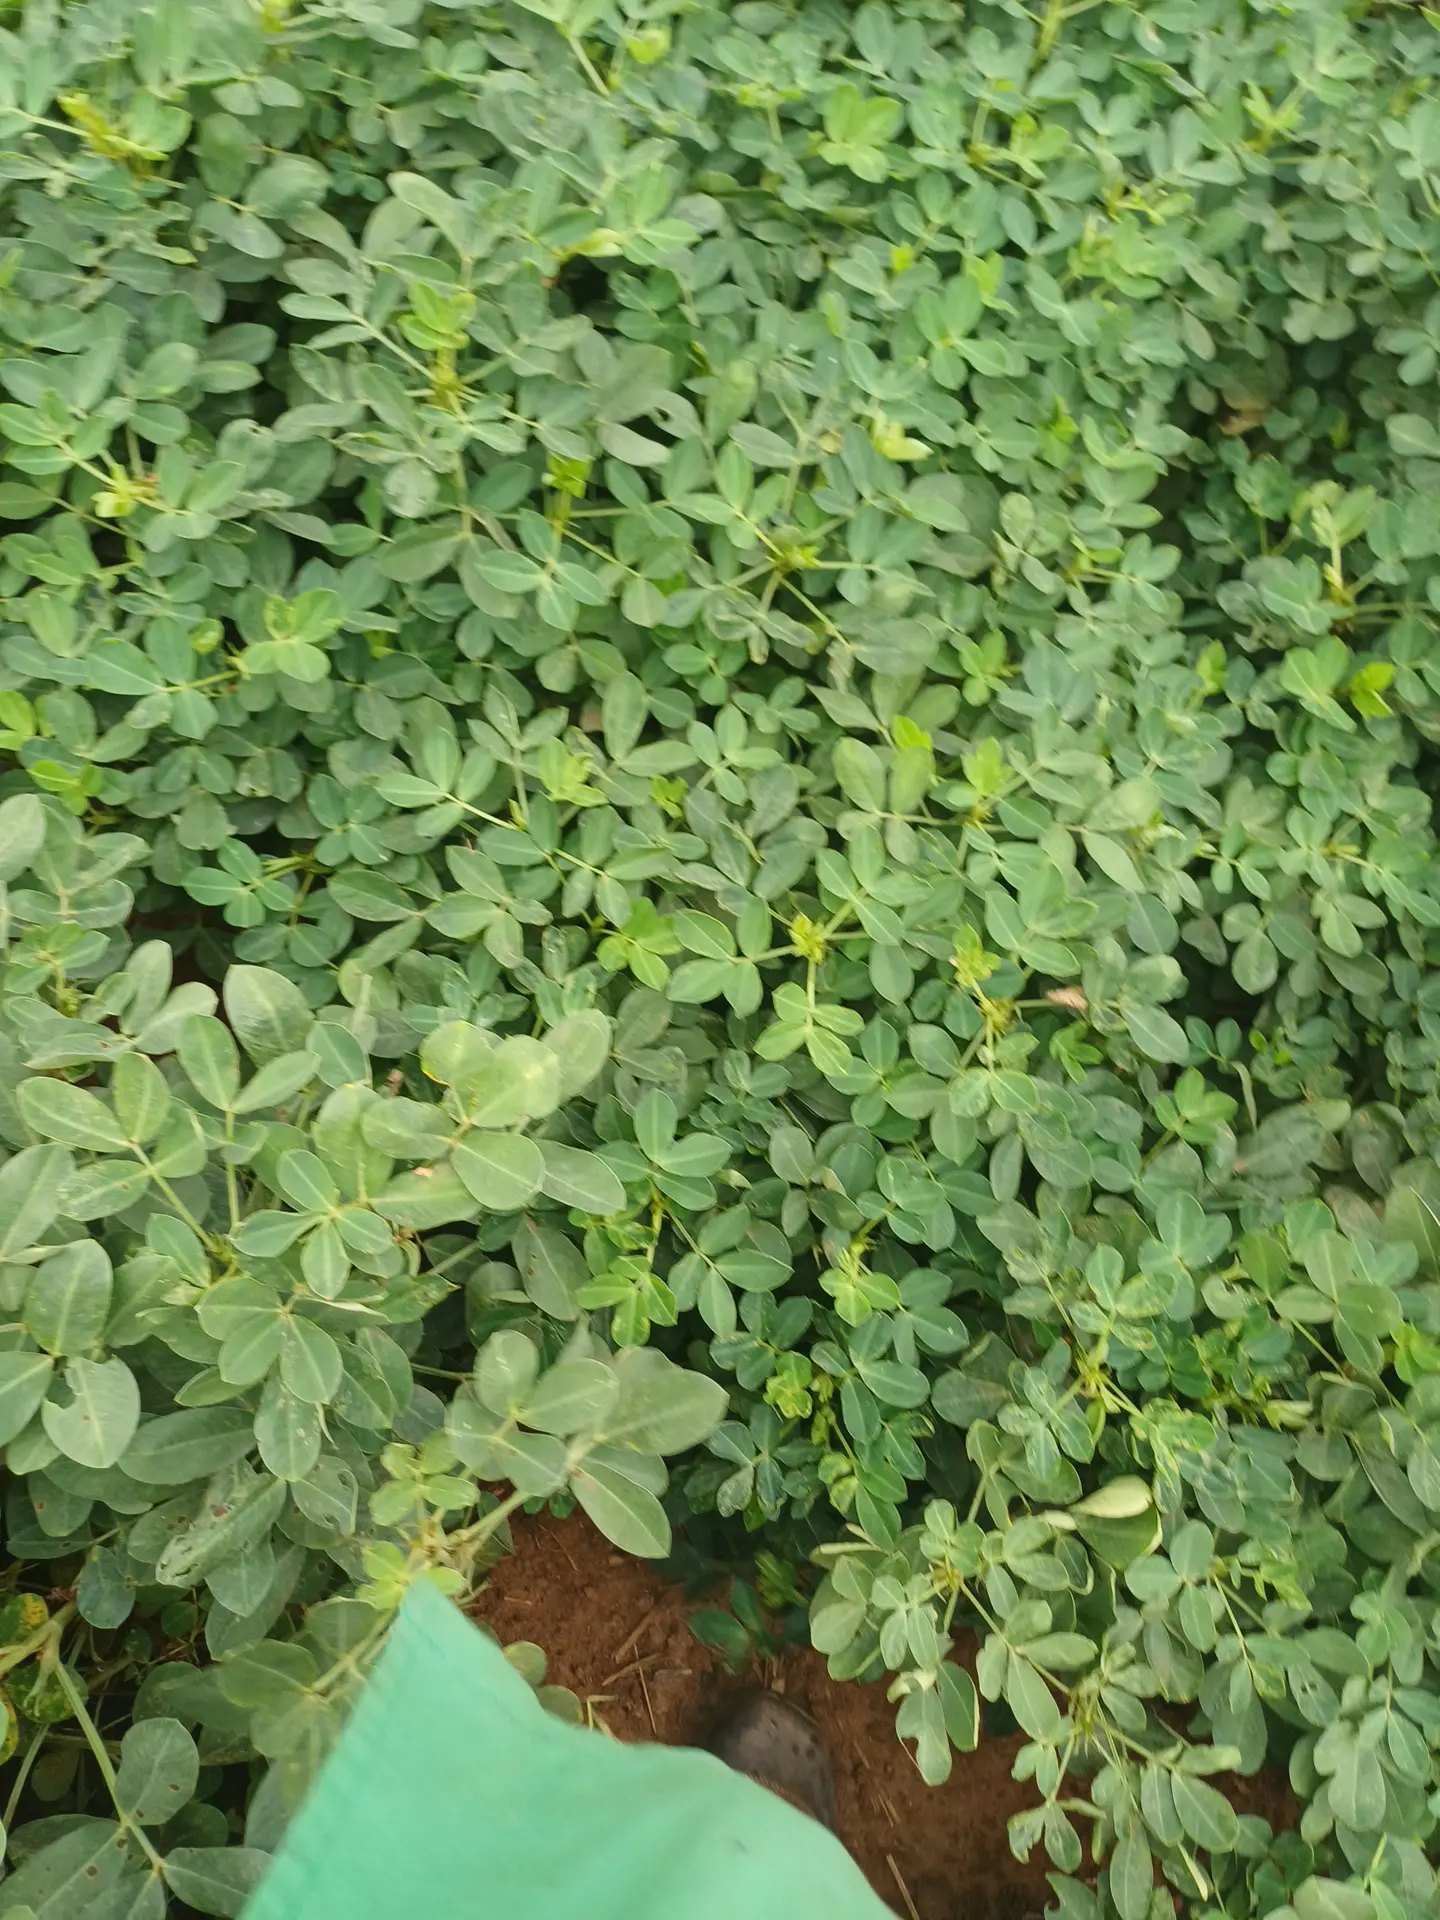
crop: groundnut
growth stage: pegging
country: Kenya
